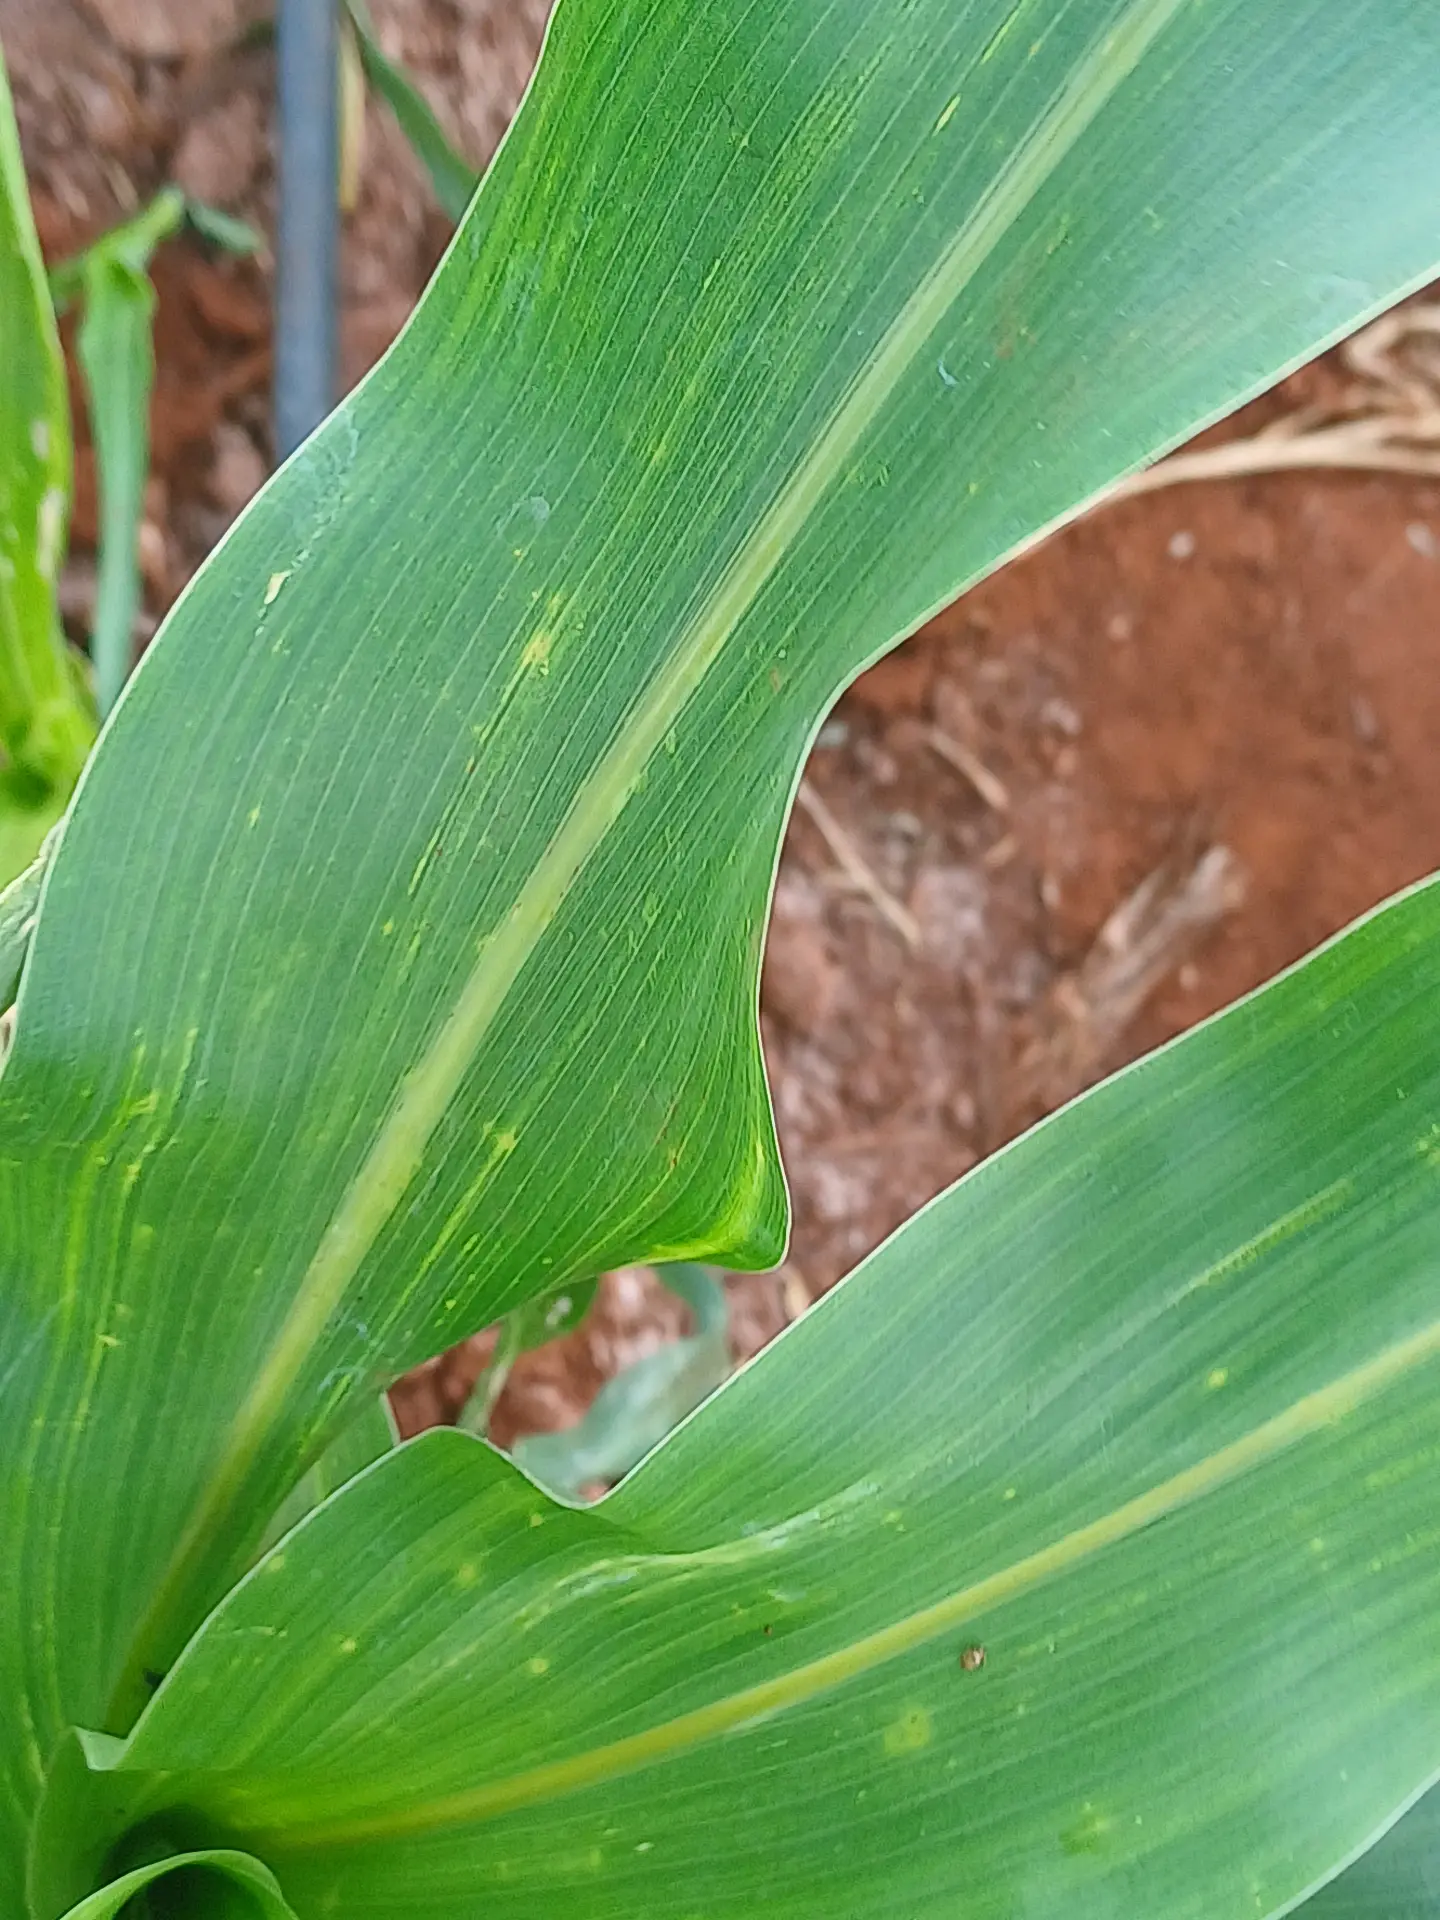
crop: sorghum
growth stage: vegetative
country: Kenya
